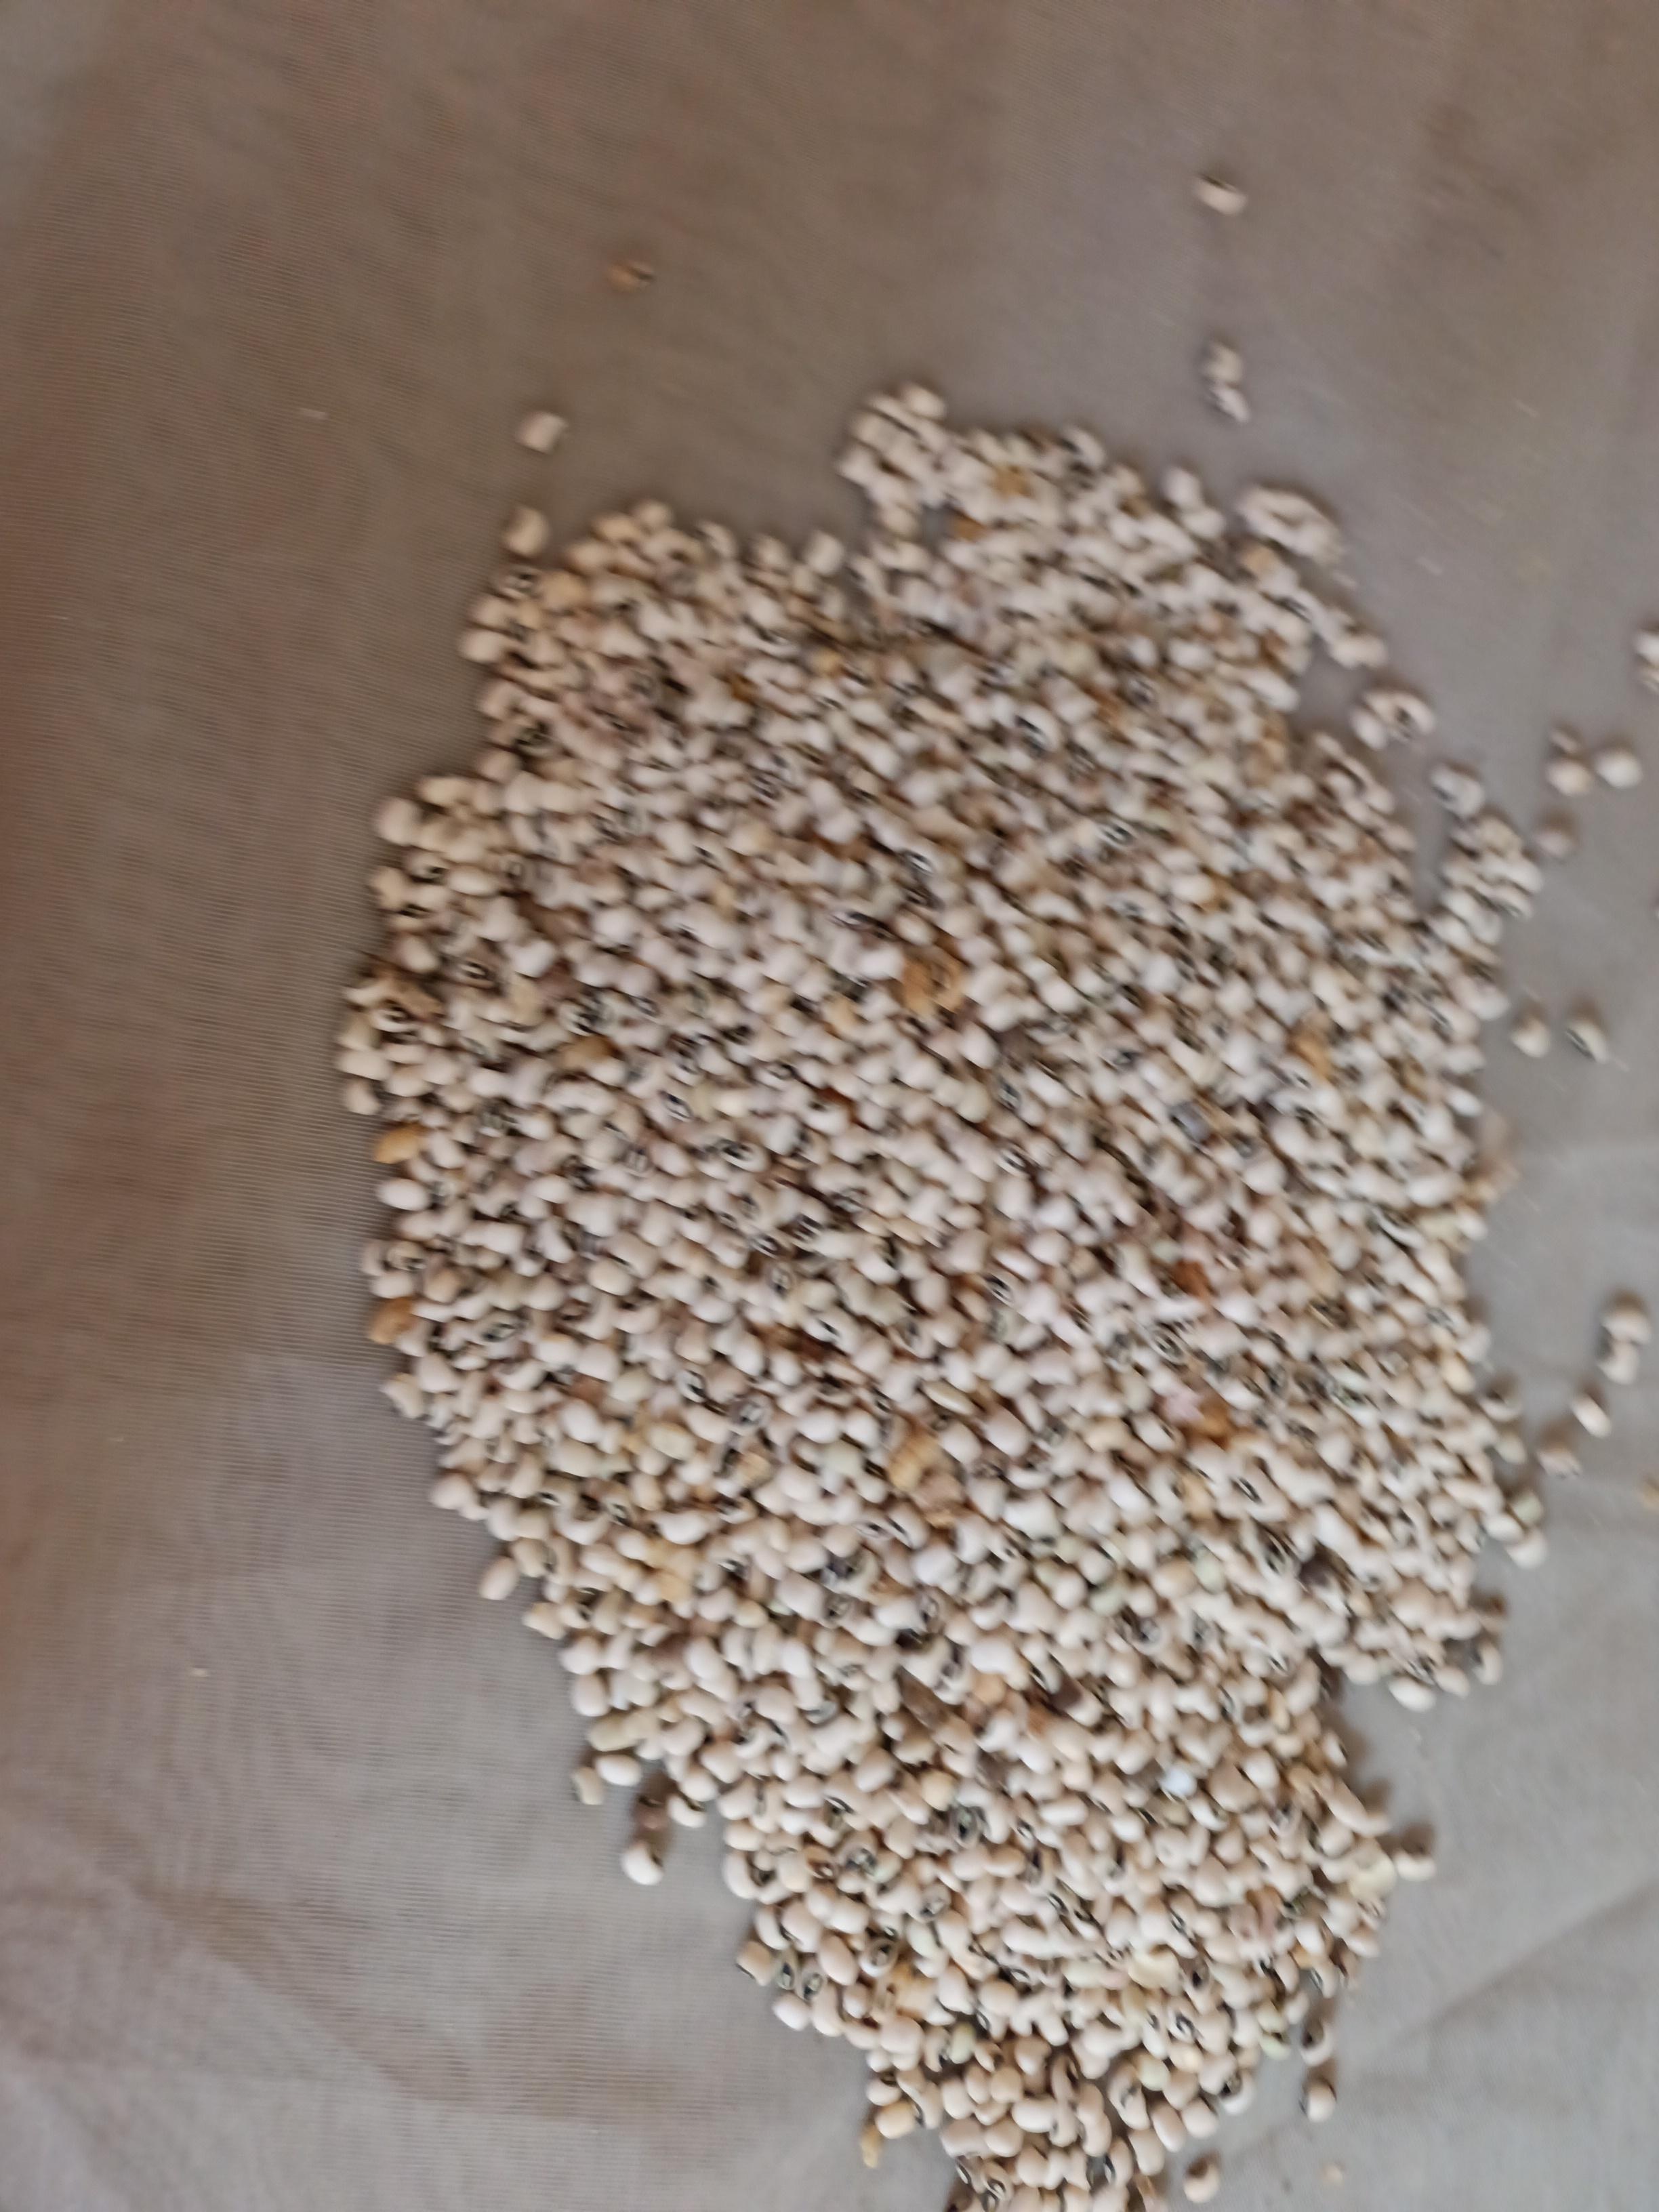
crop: cowpea
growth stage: harvest
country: Nigeria
